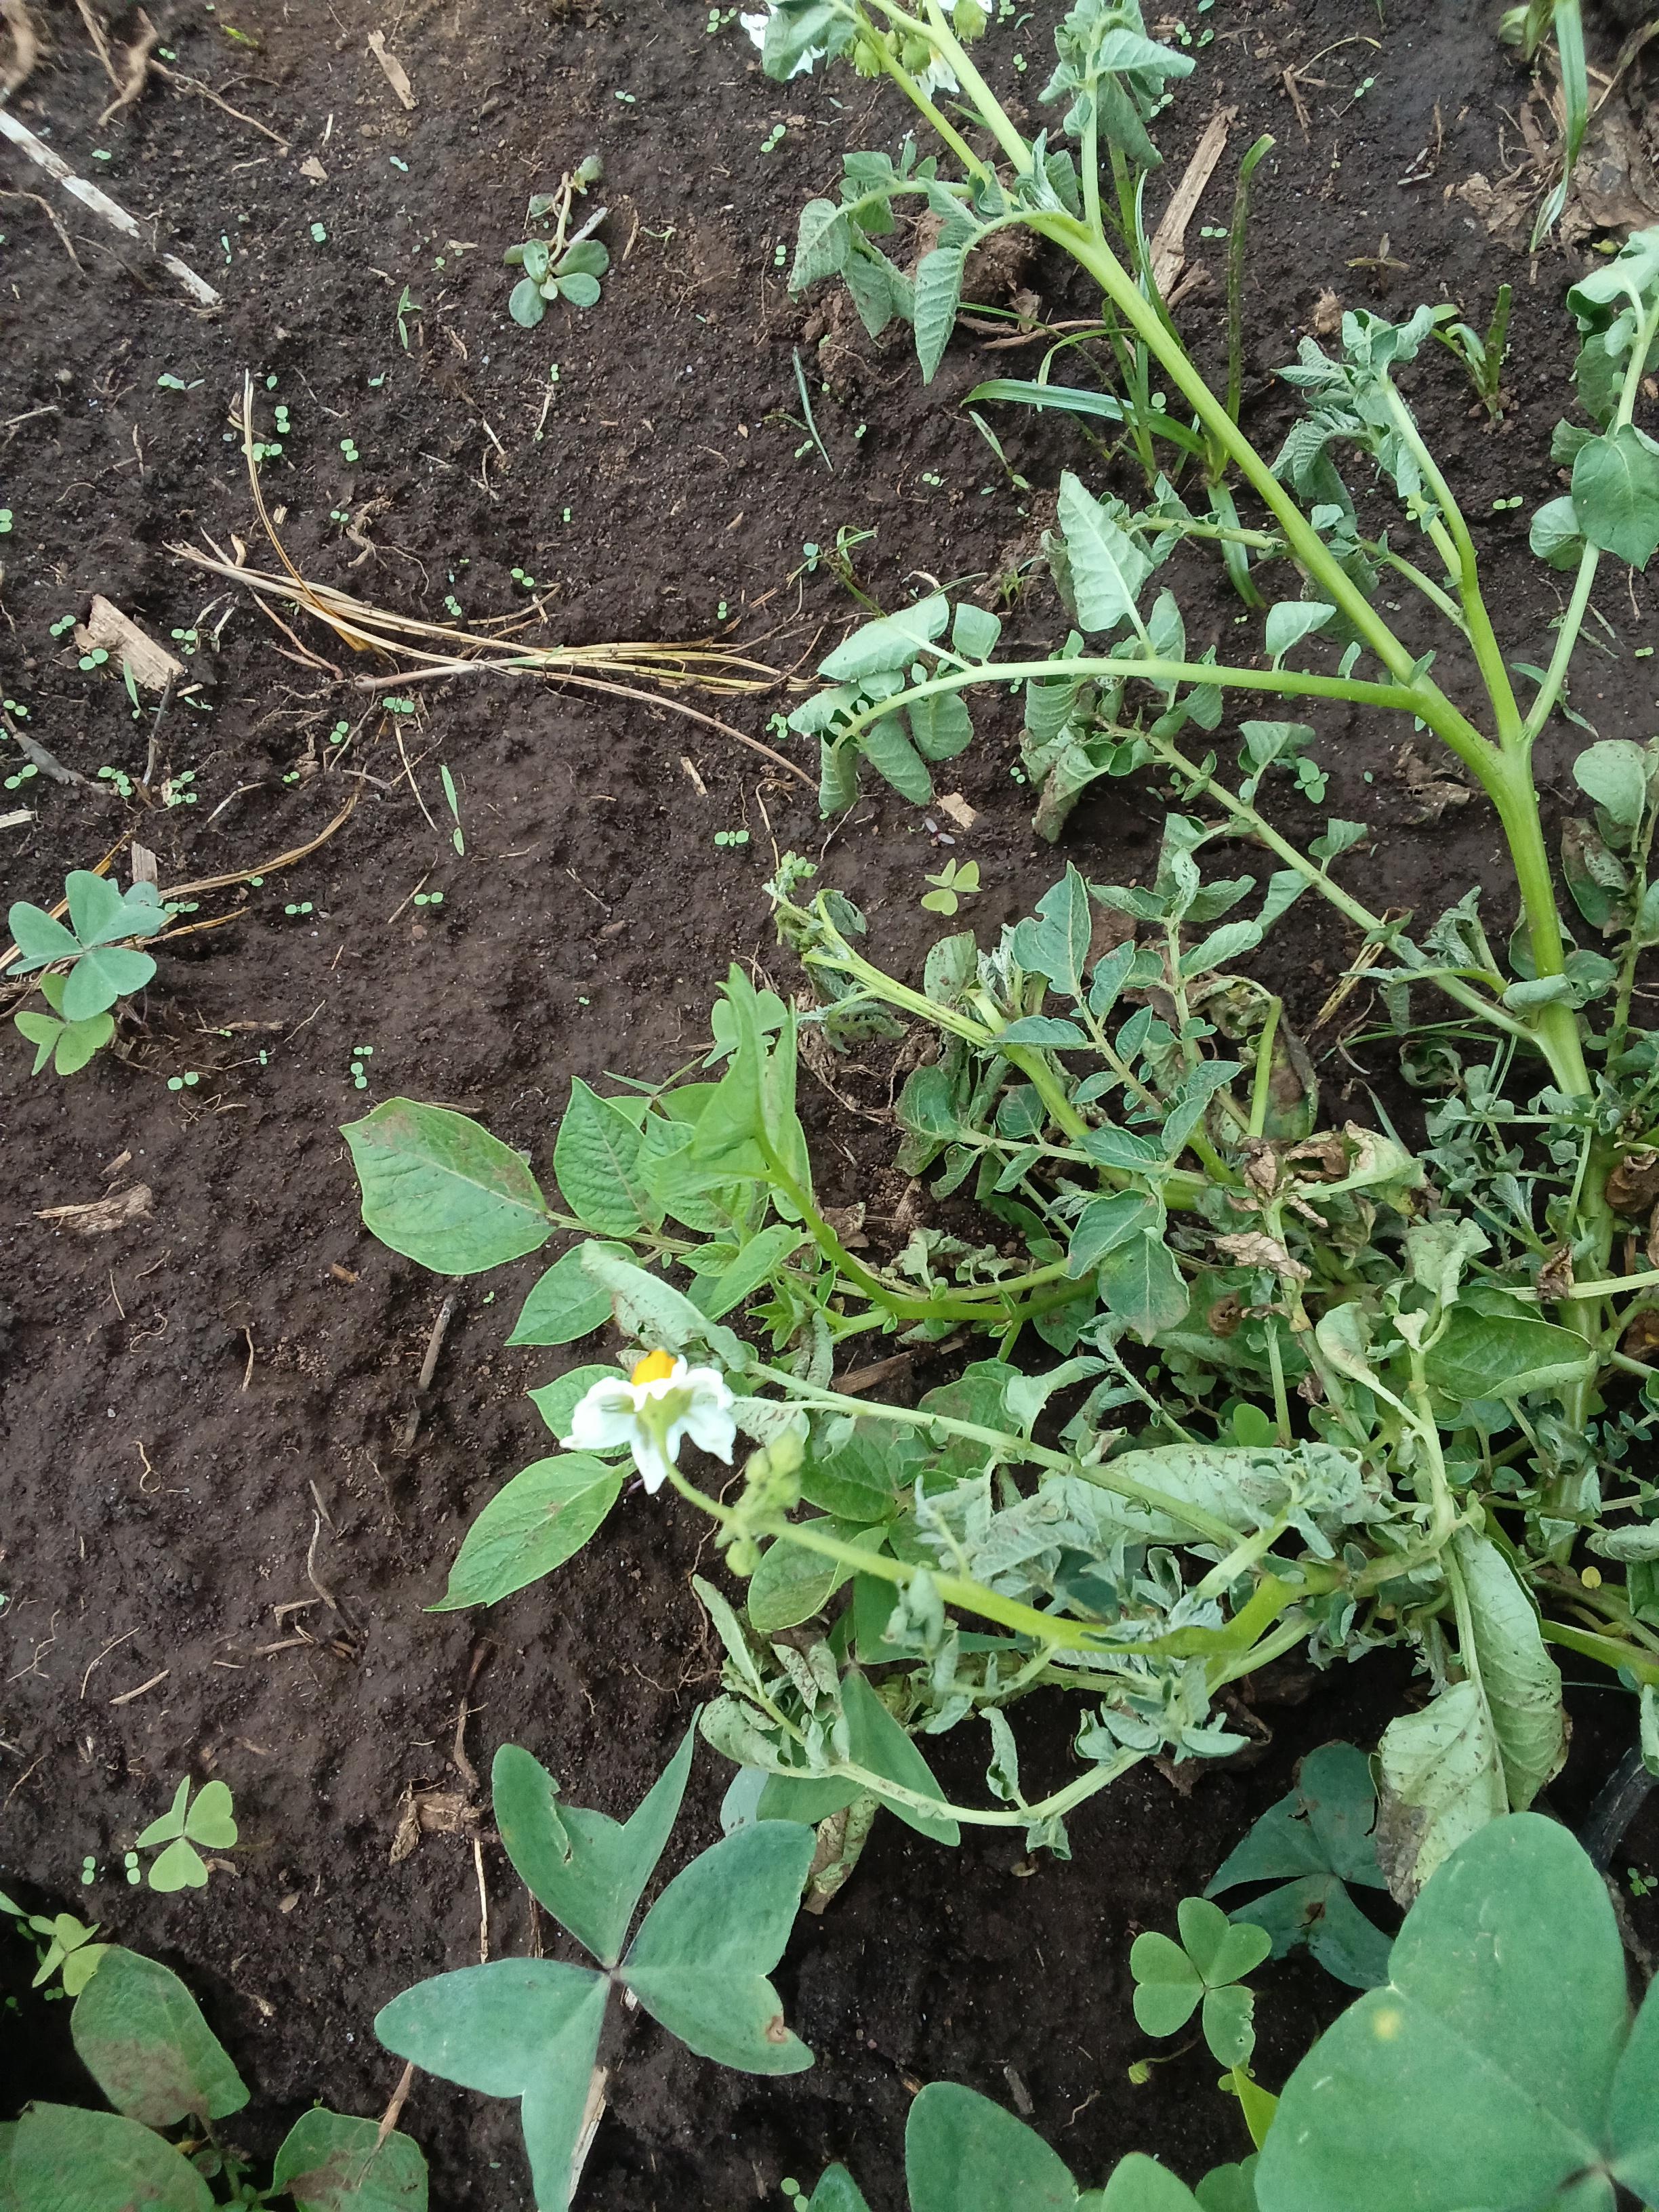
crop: potato
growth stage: flowering
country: Kenya
